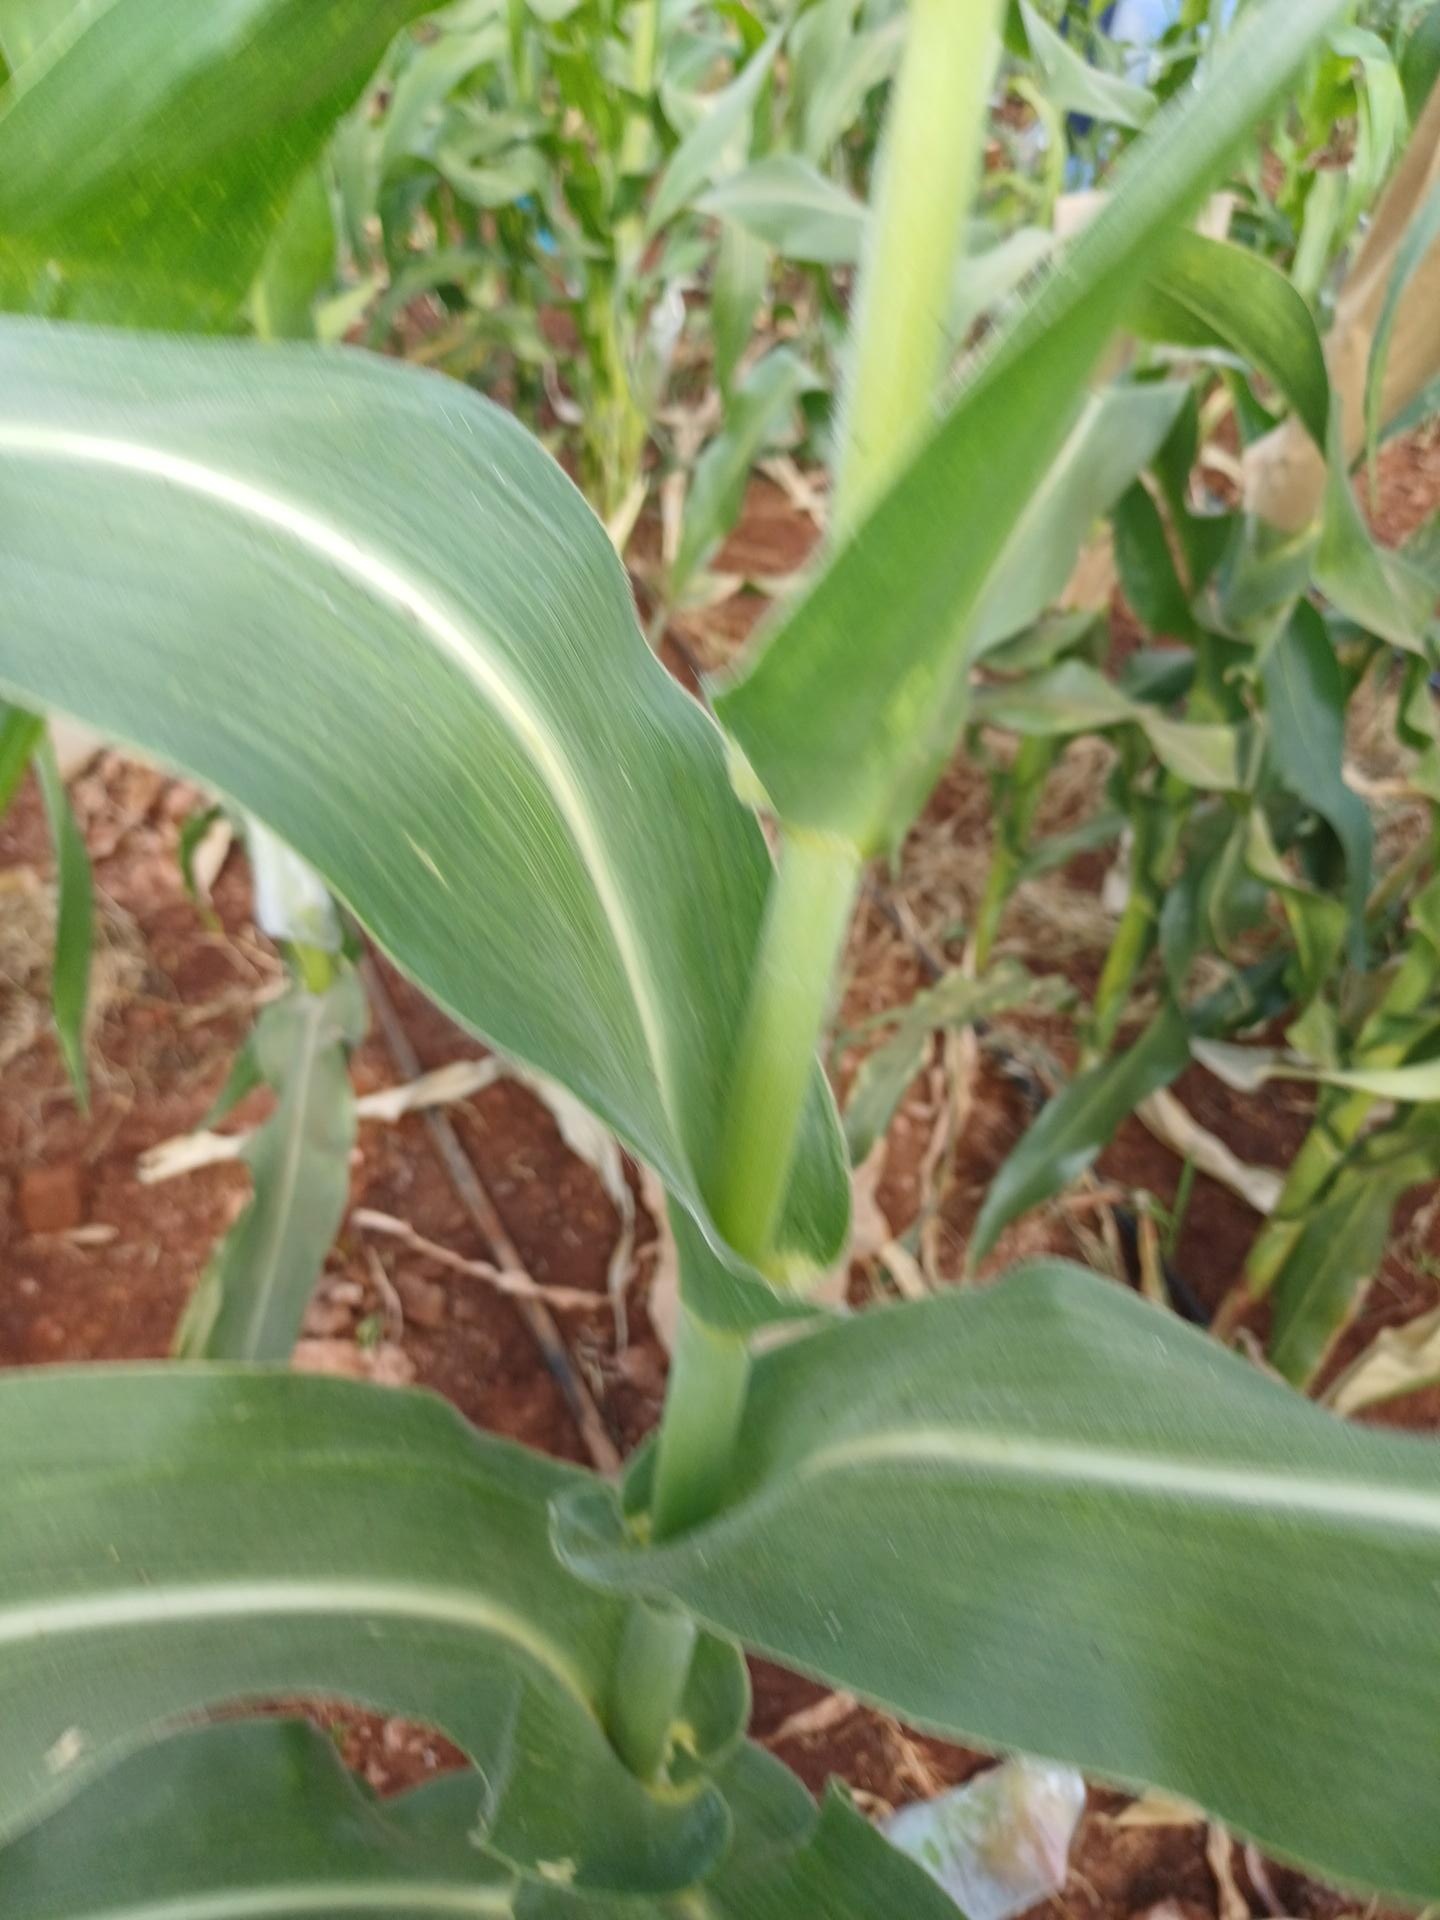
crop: maize
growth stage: flowering
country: Kenya
